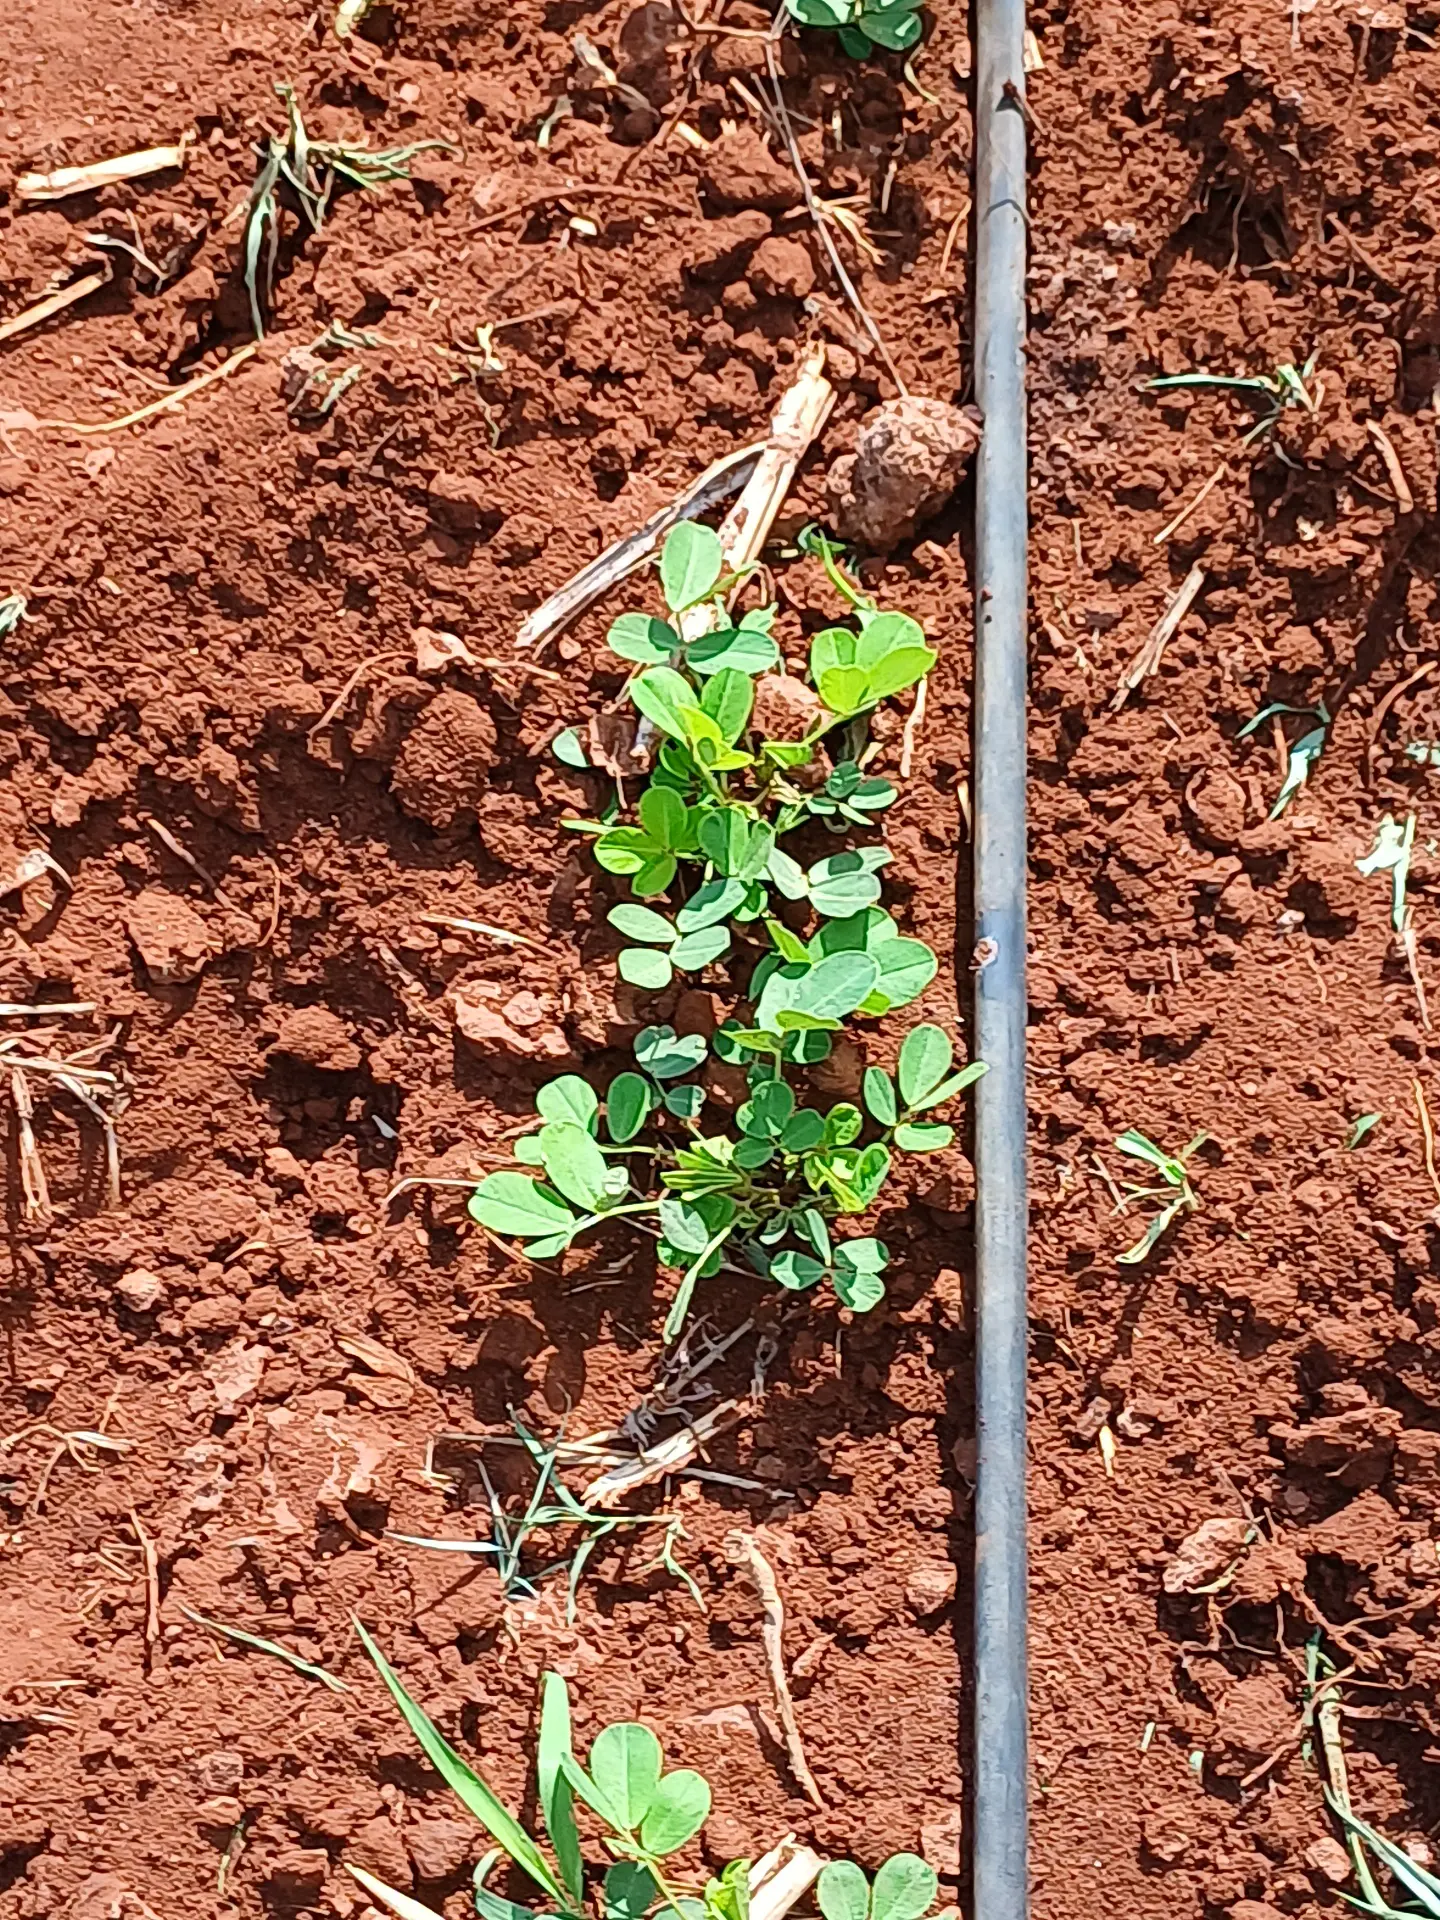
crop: groundnut
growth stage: vegetative
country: Kenya
